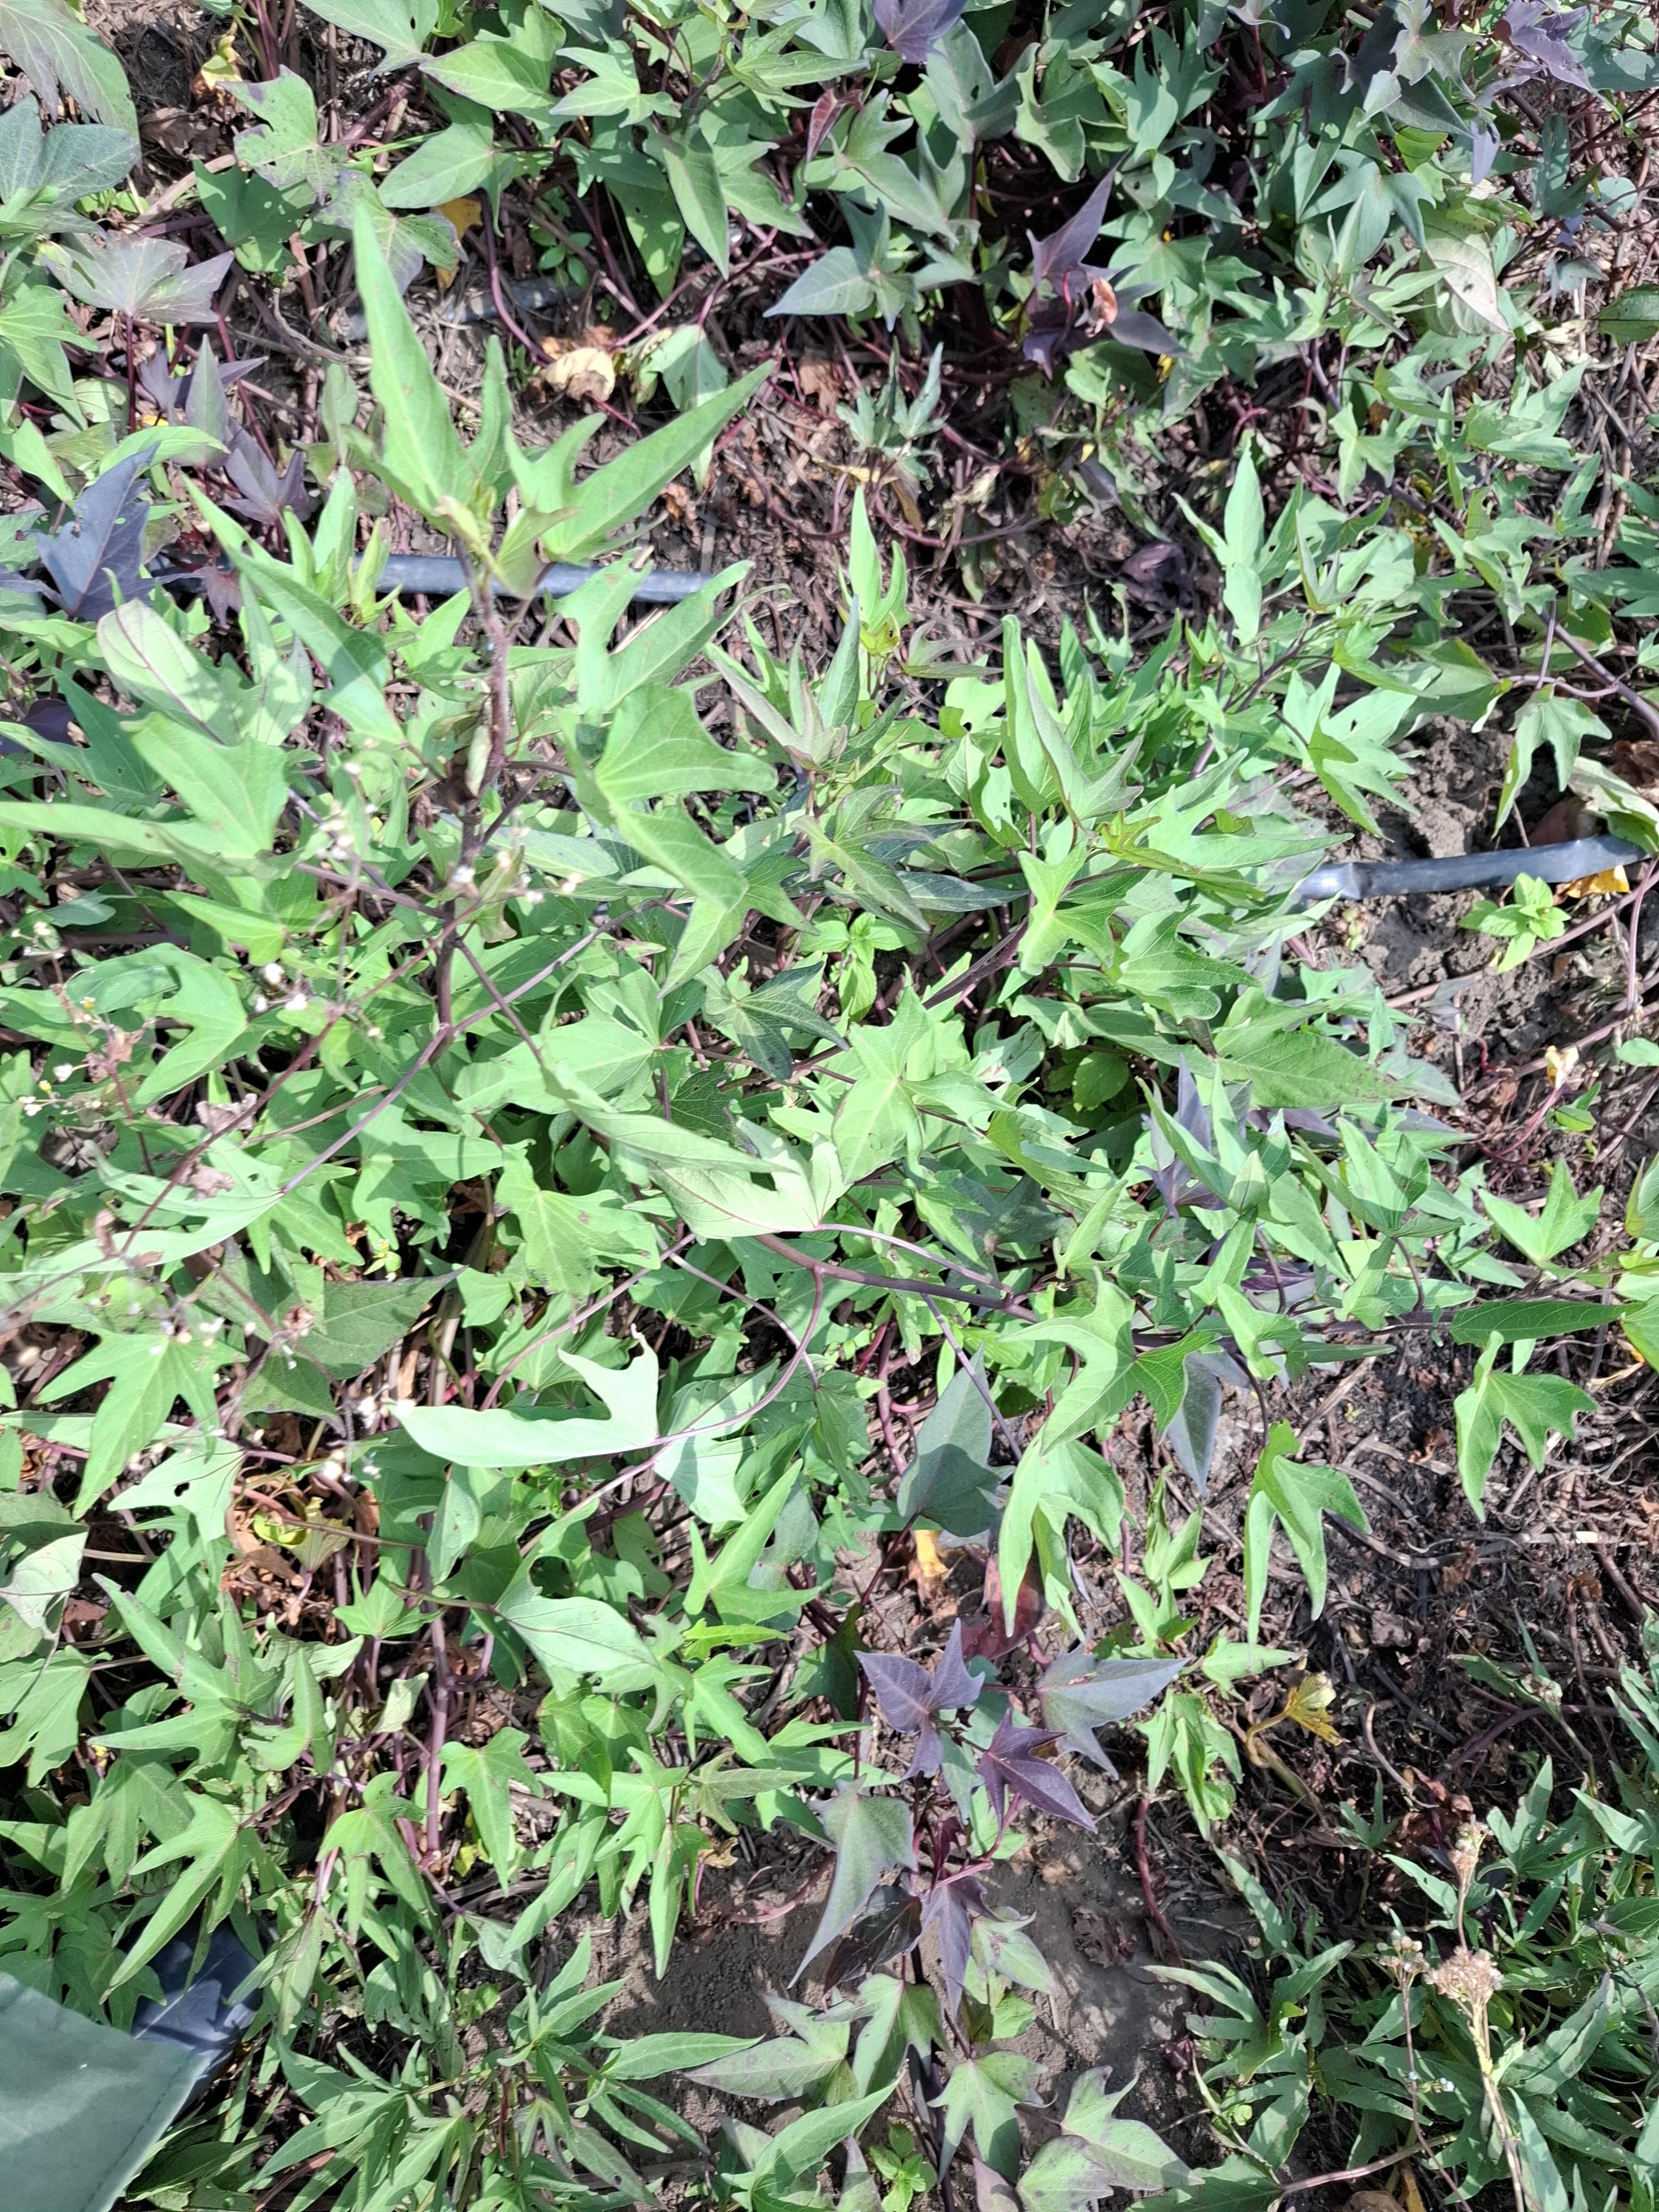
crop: sweet potato
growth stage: flowering
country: Tanzania
